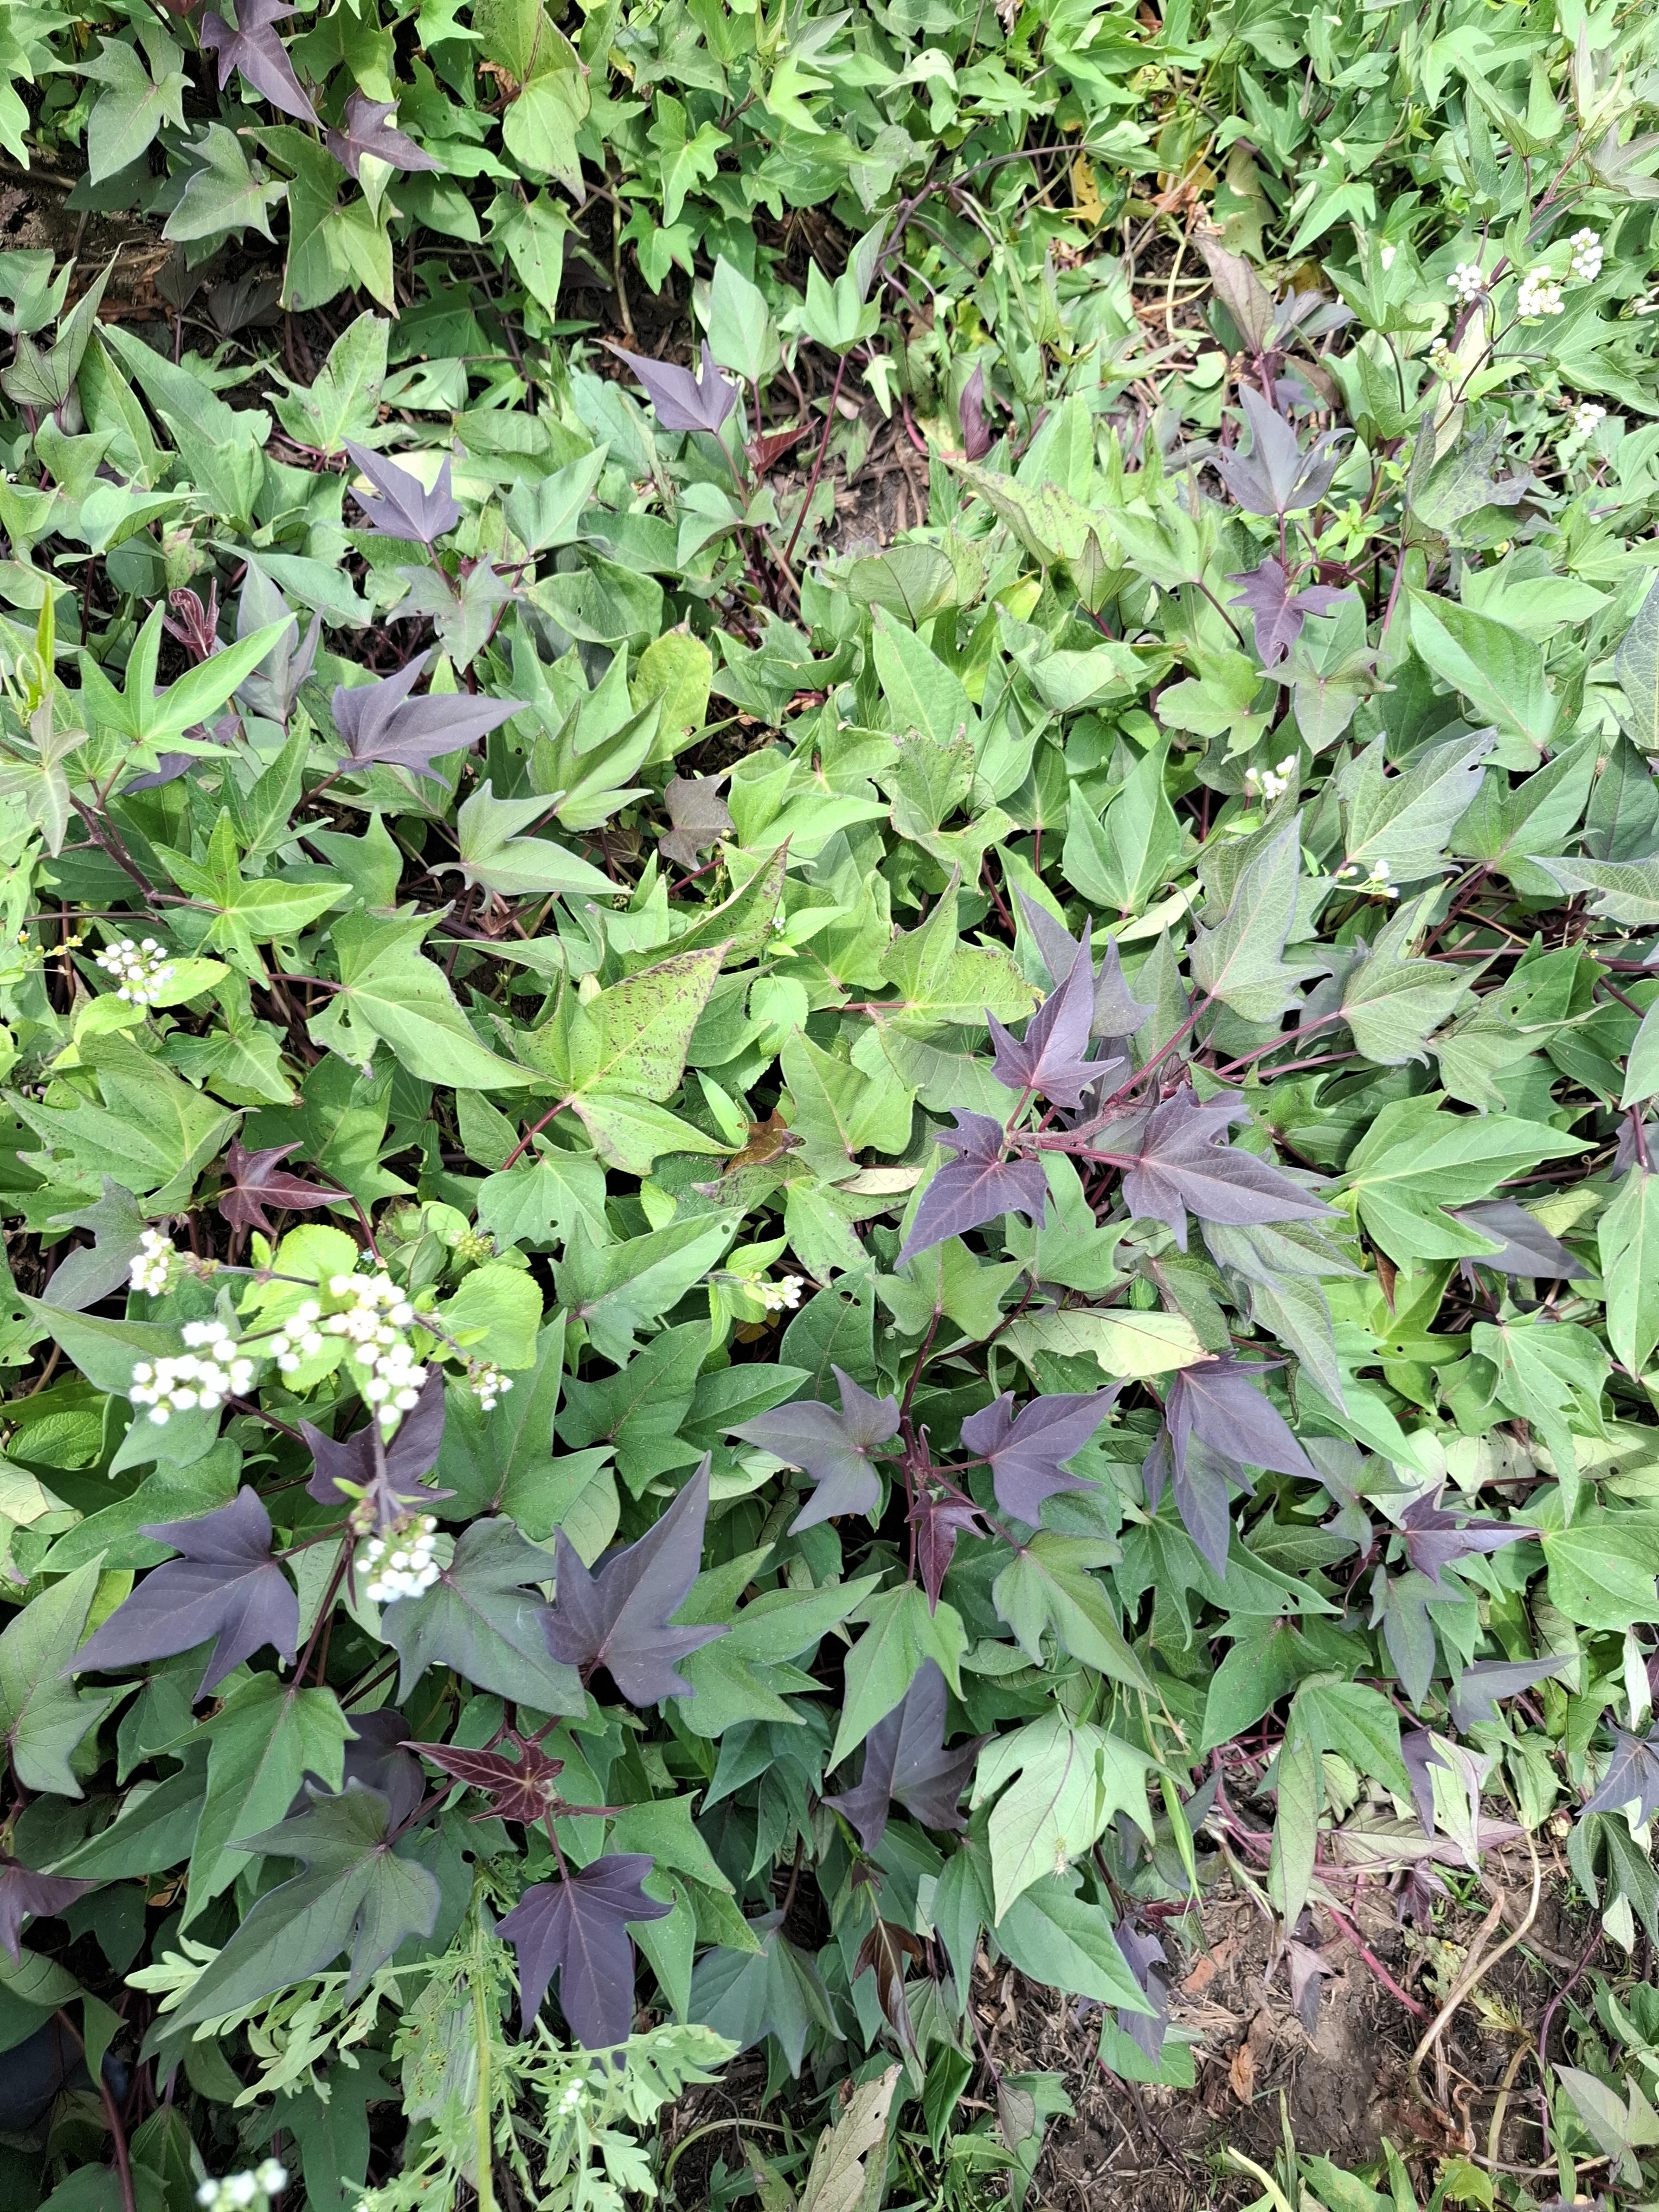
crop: sweet potato
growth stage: flowering
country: Tanzania
